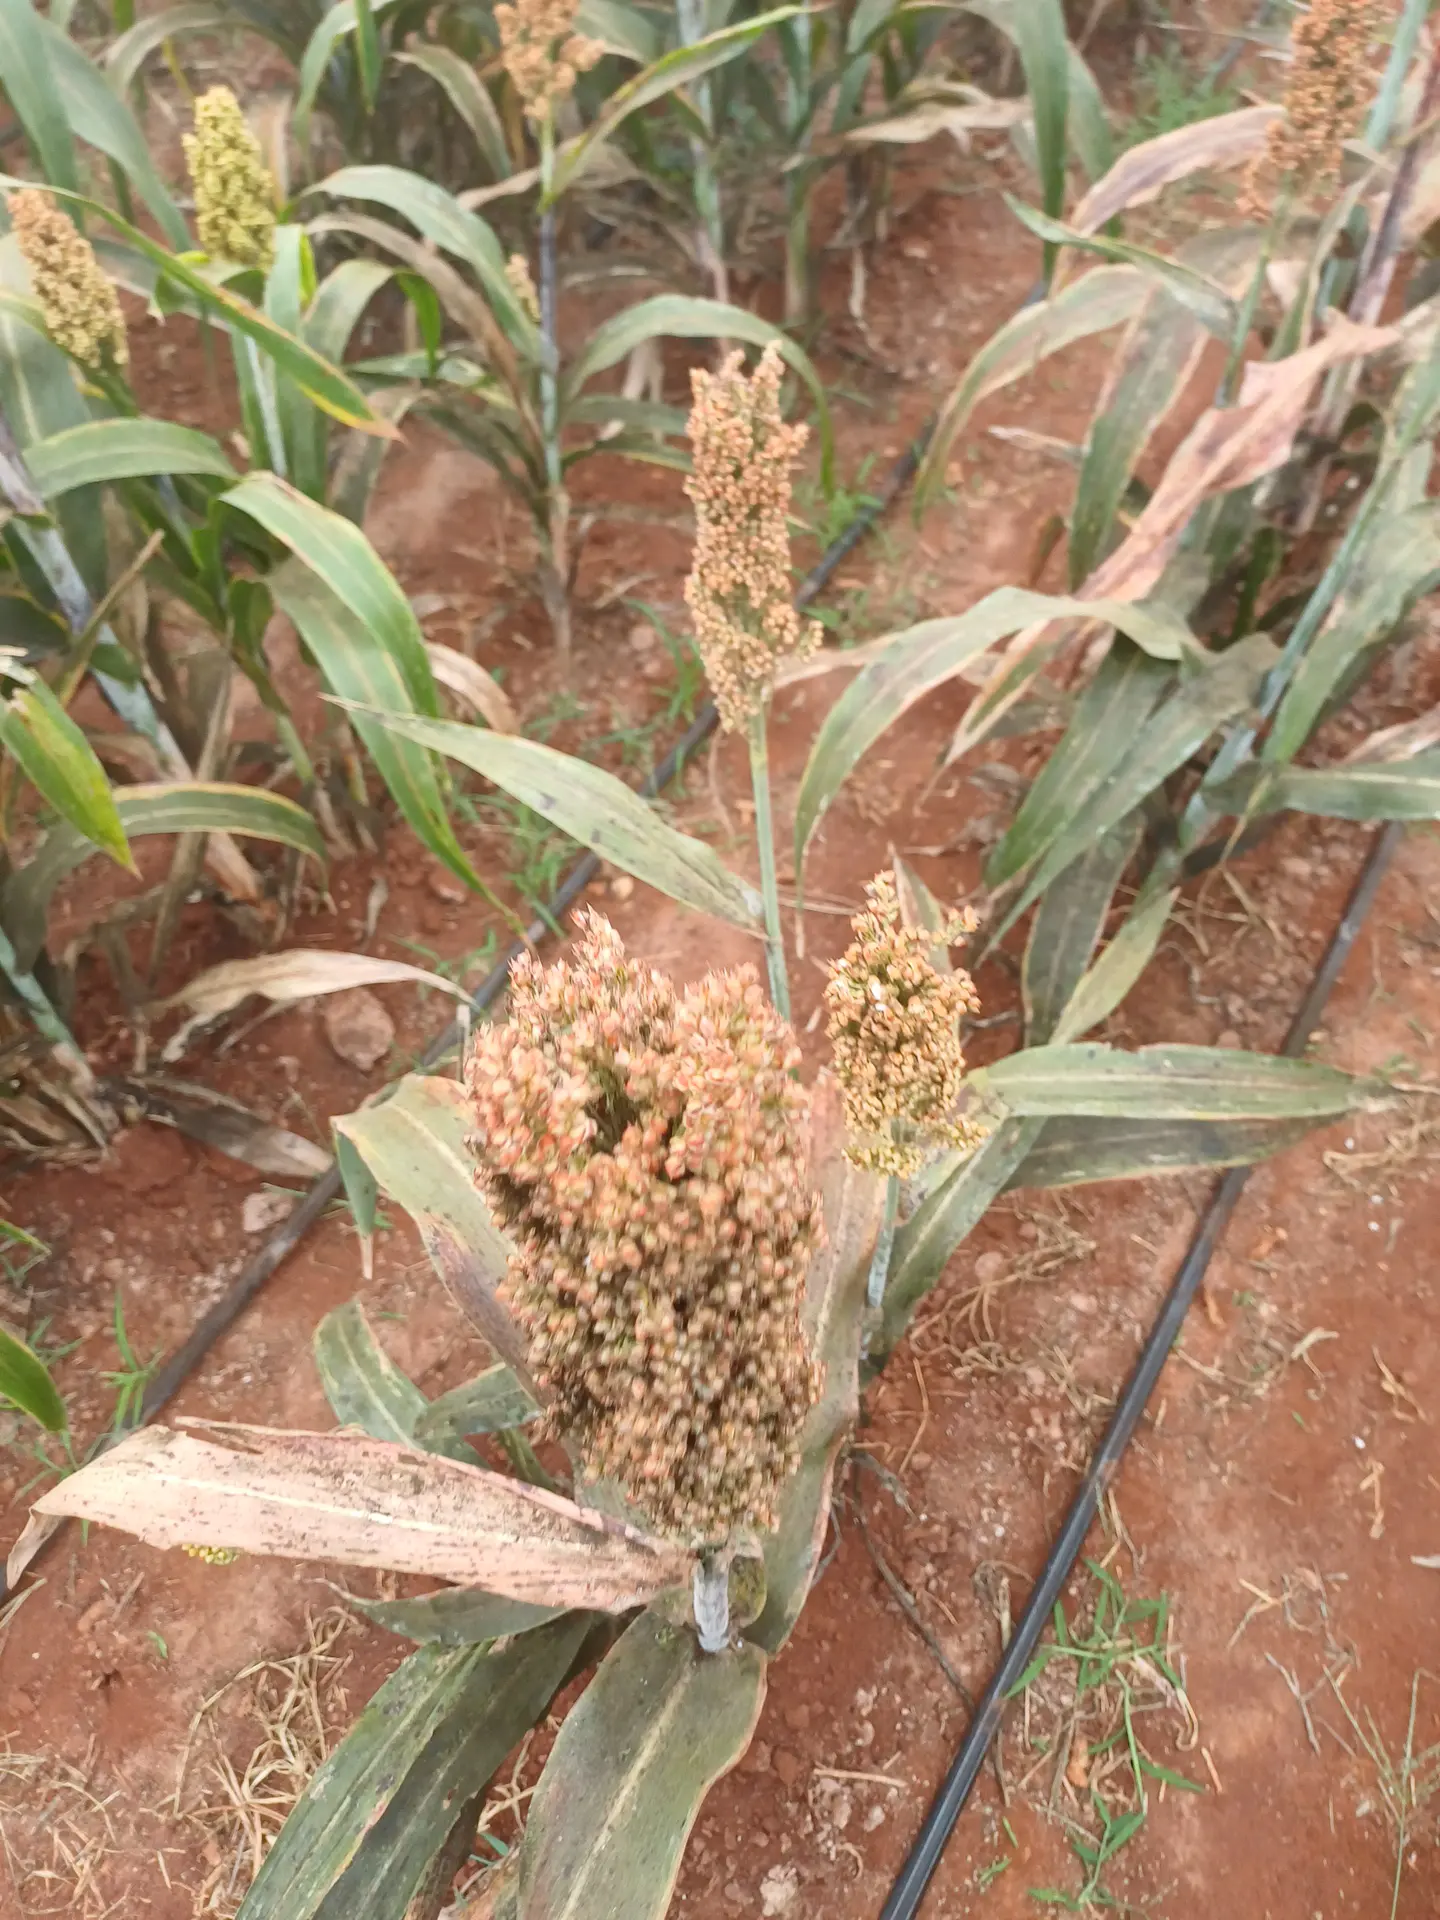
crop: sorghum
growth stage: maturity
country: Kenya
